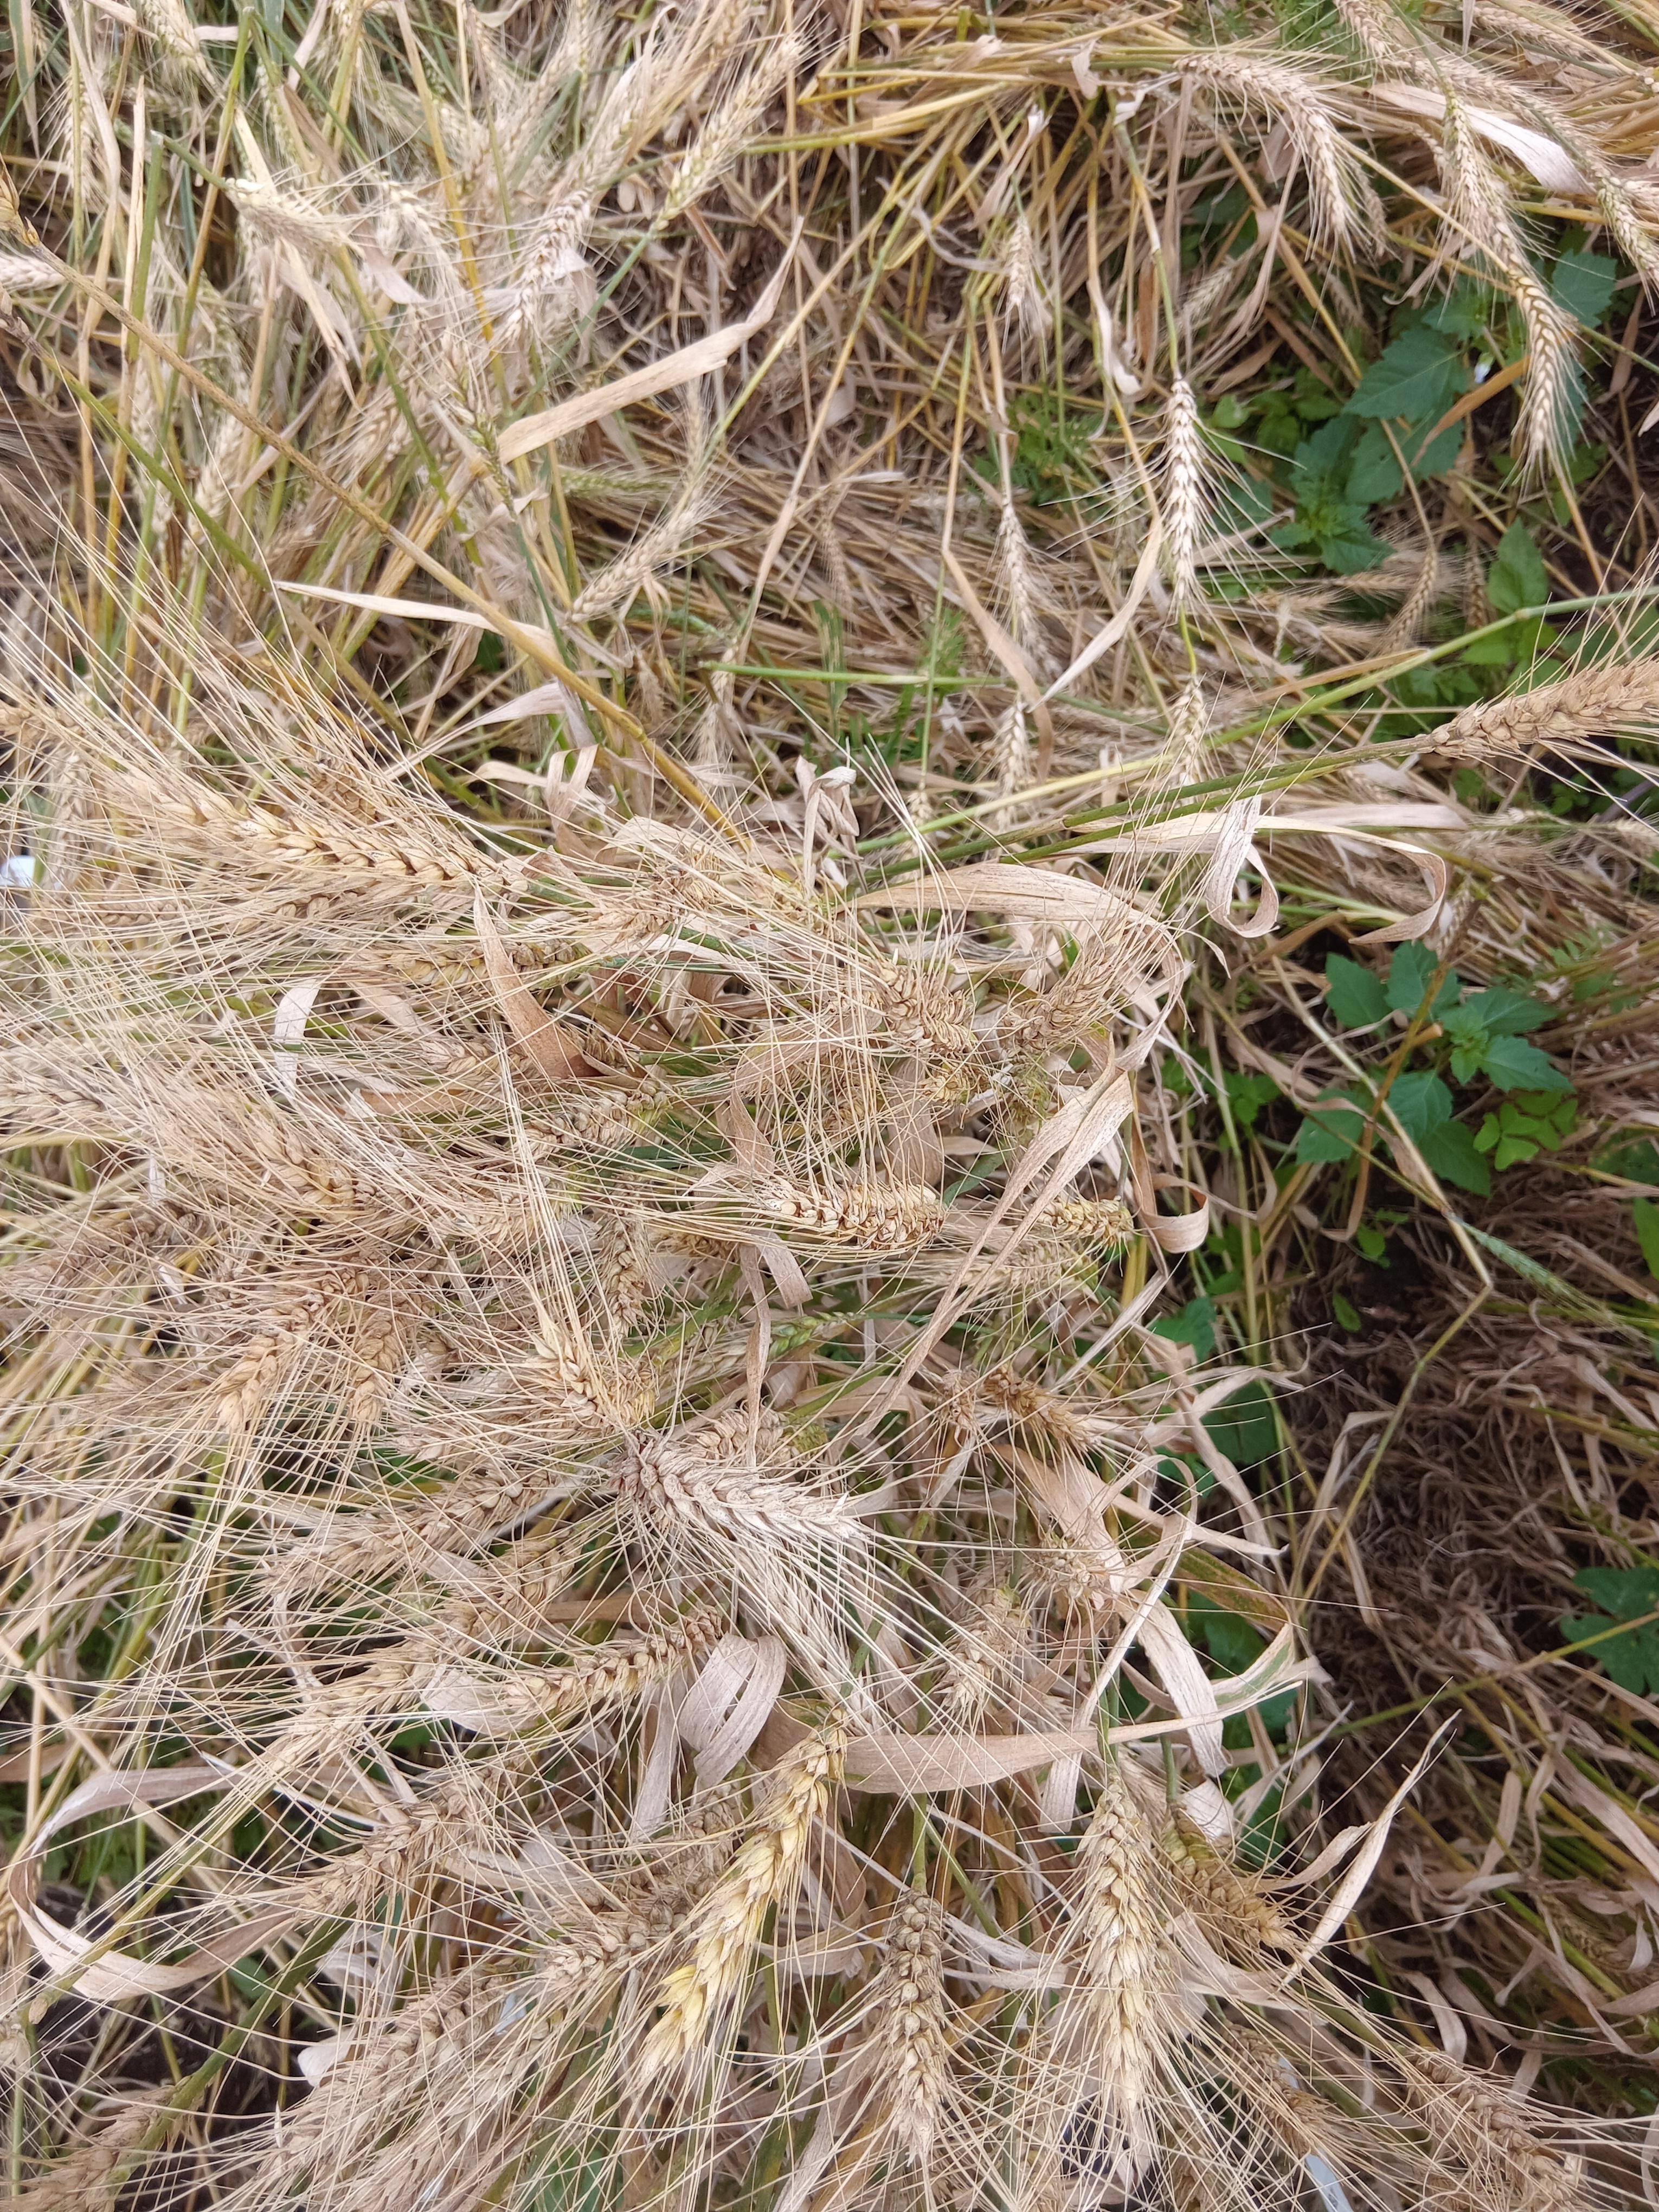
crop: wheat
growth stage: maturity
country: Kenya
